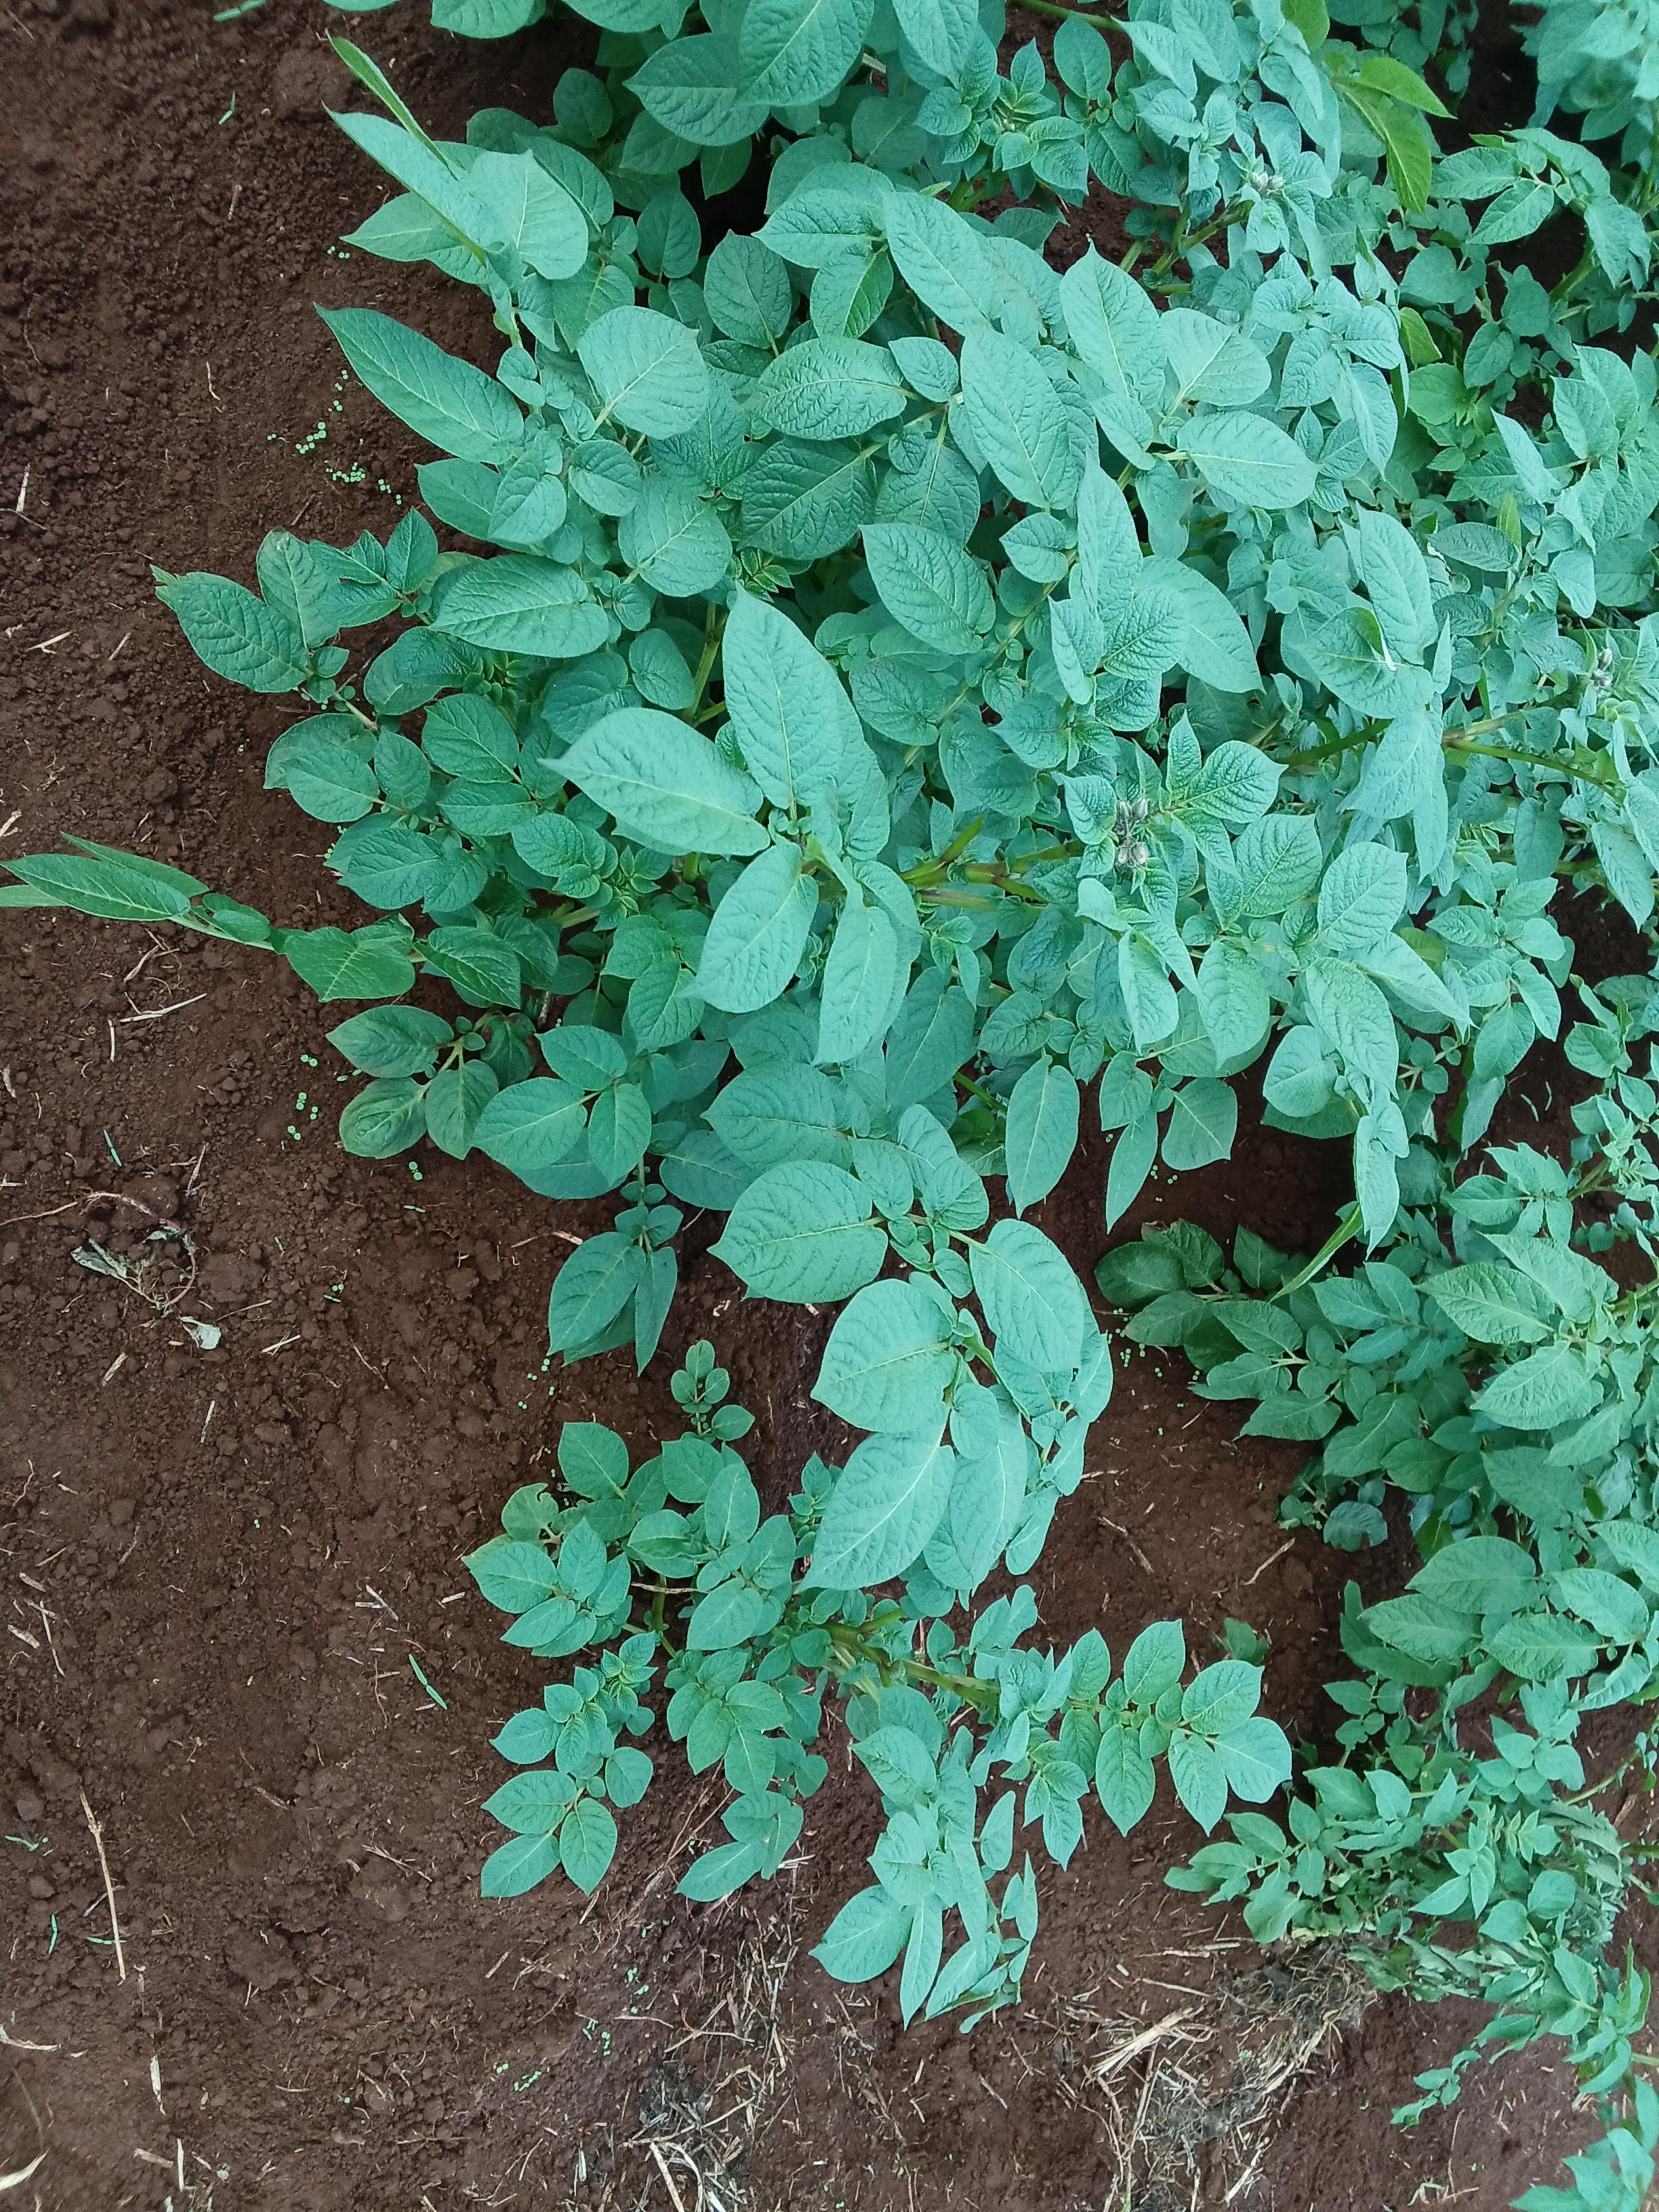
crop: potato
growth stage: vegetative
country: Kenya
